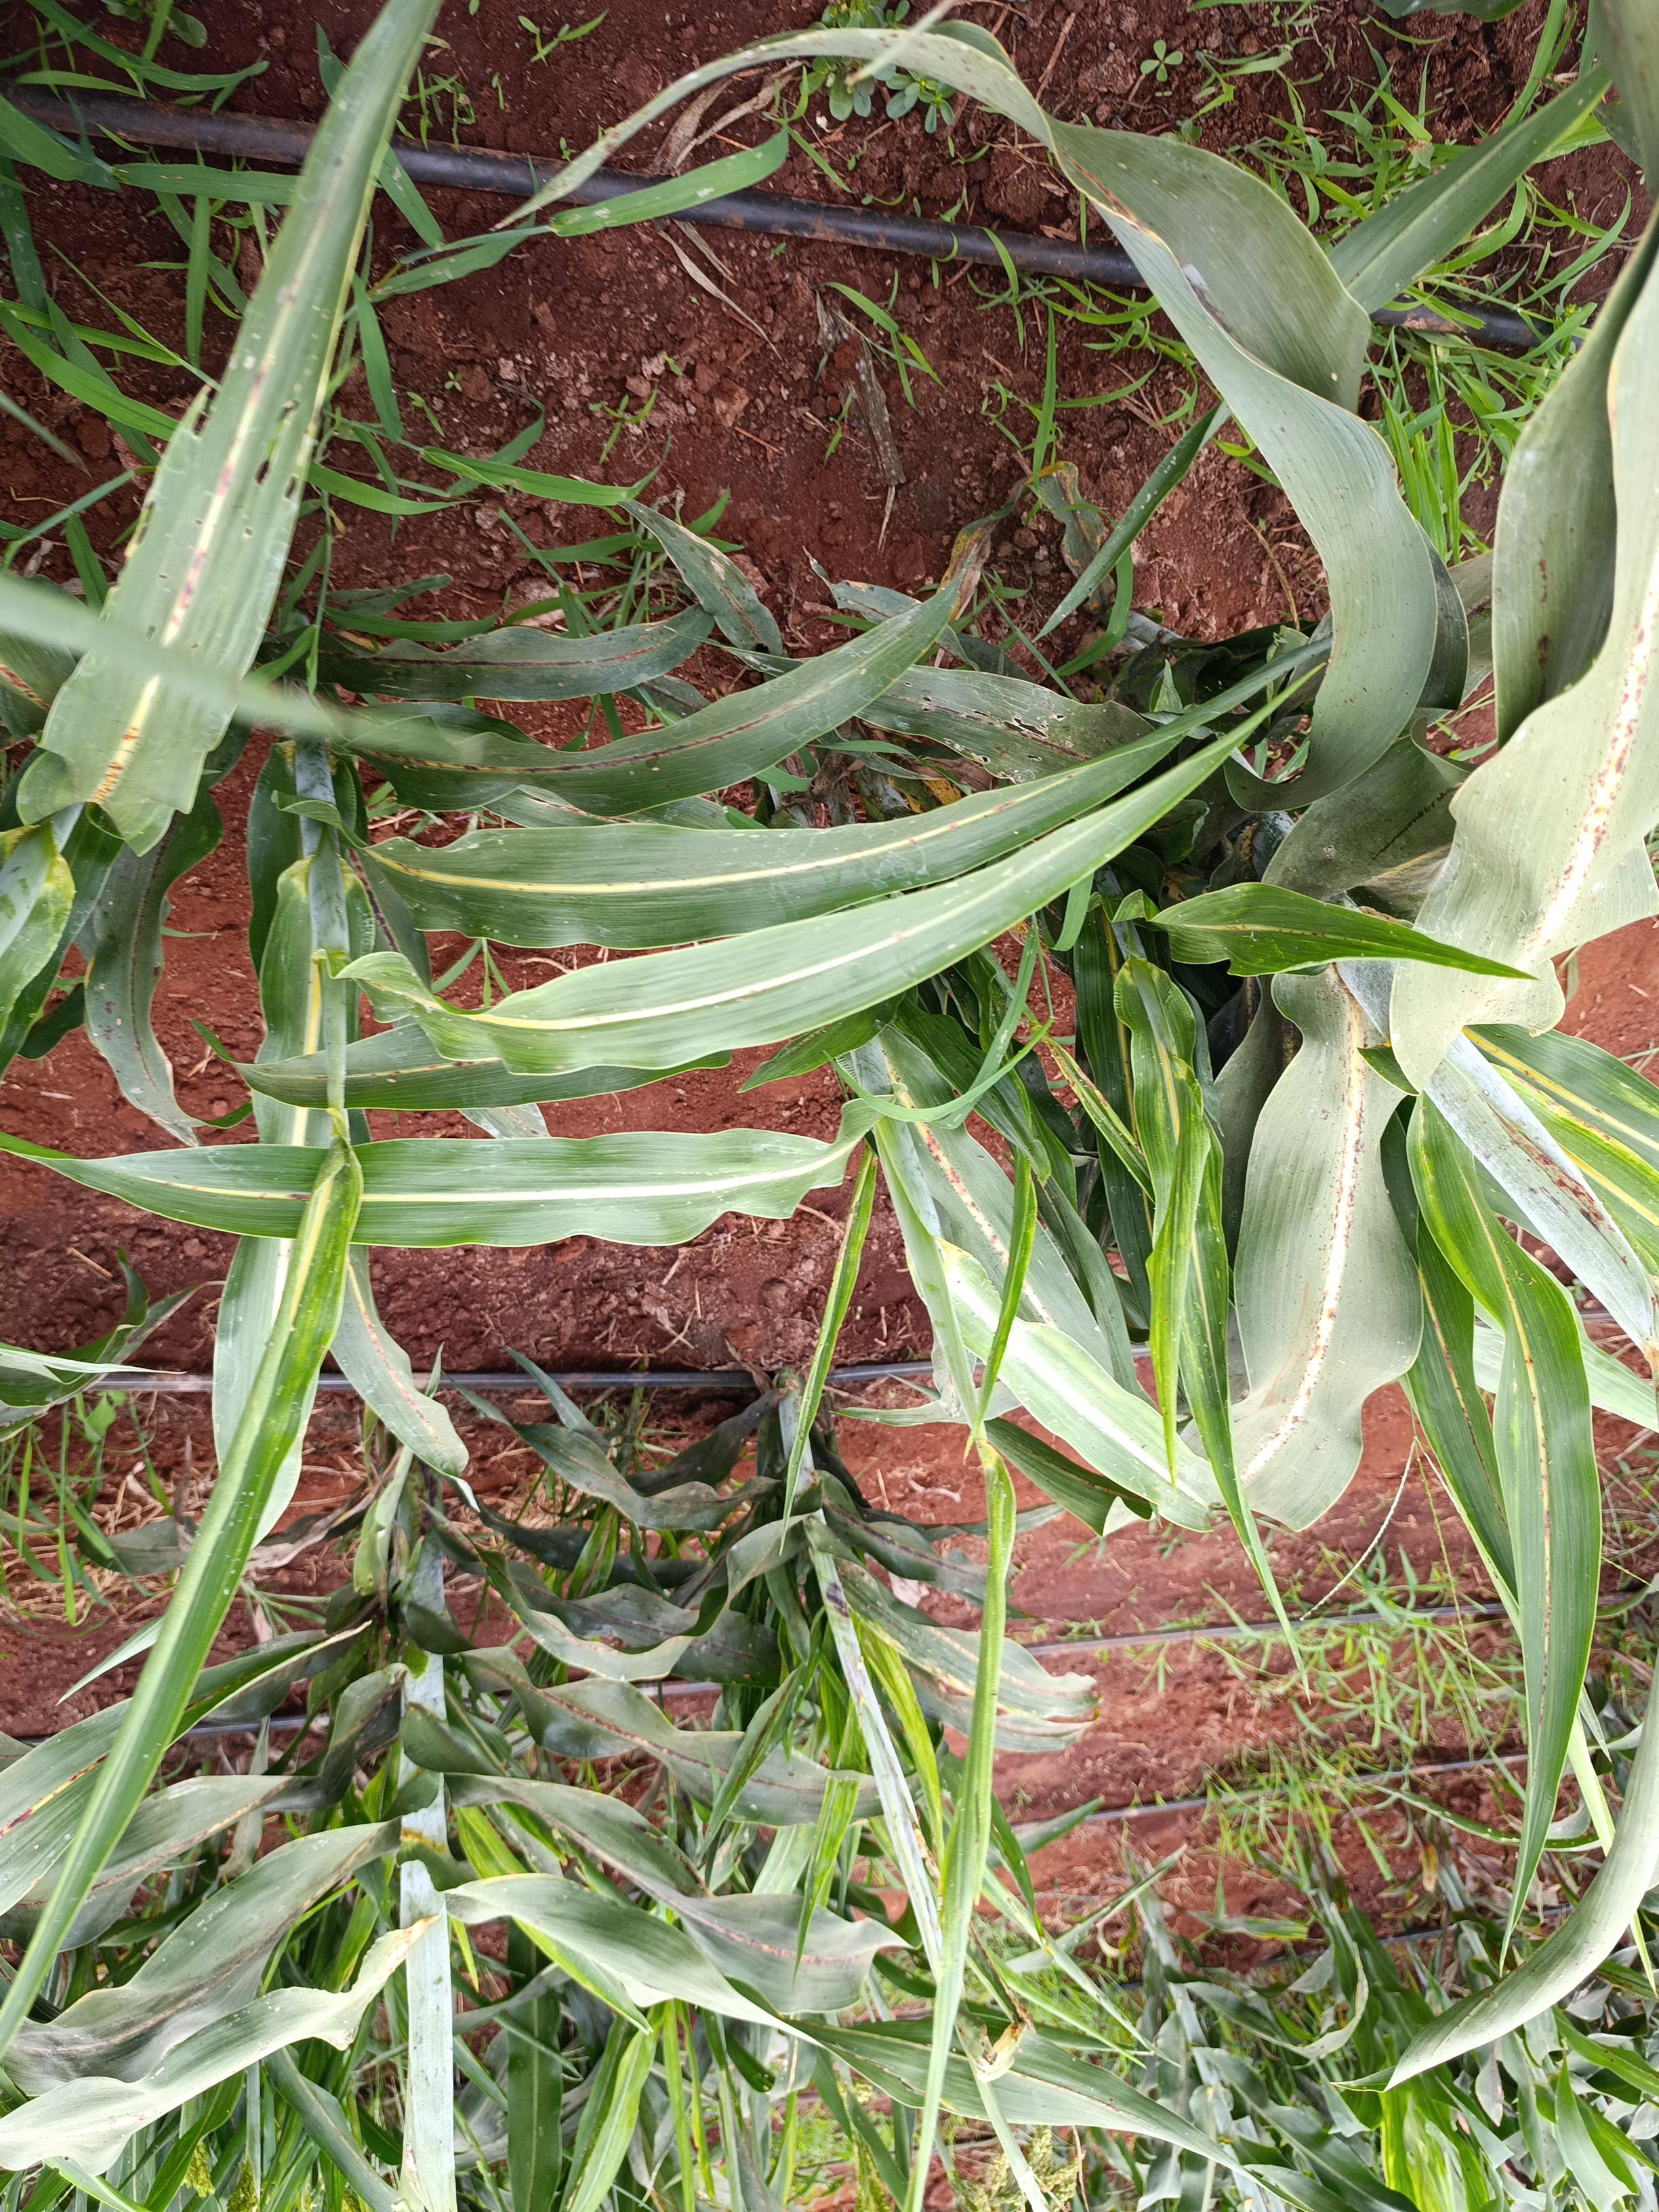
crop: sorghum
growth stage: flowering
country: Kenya
